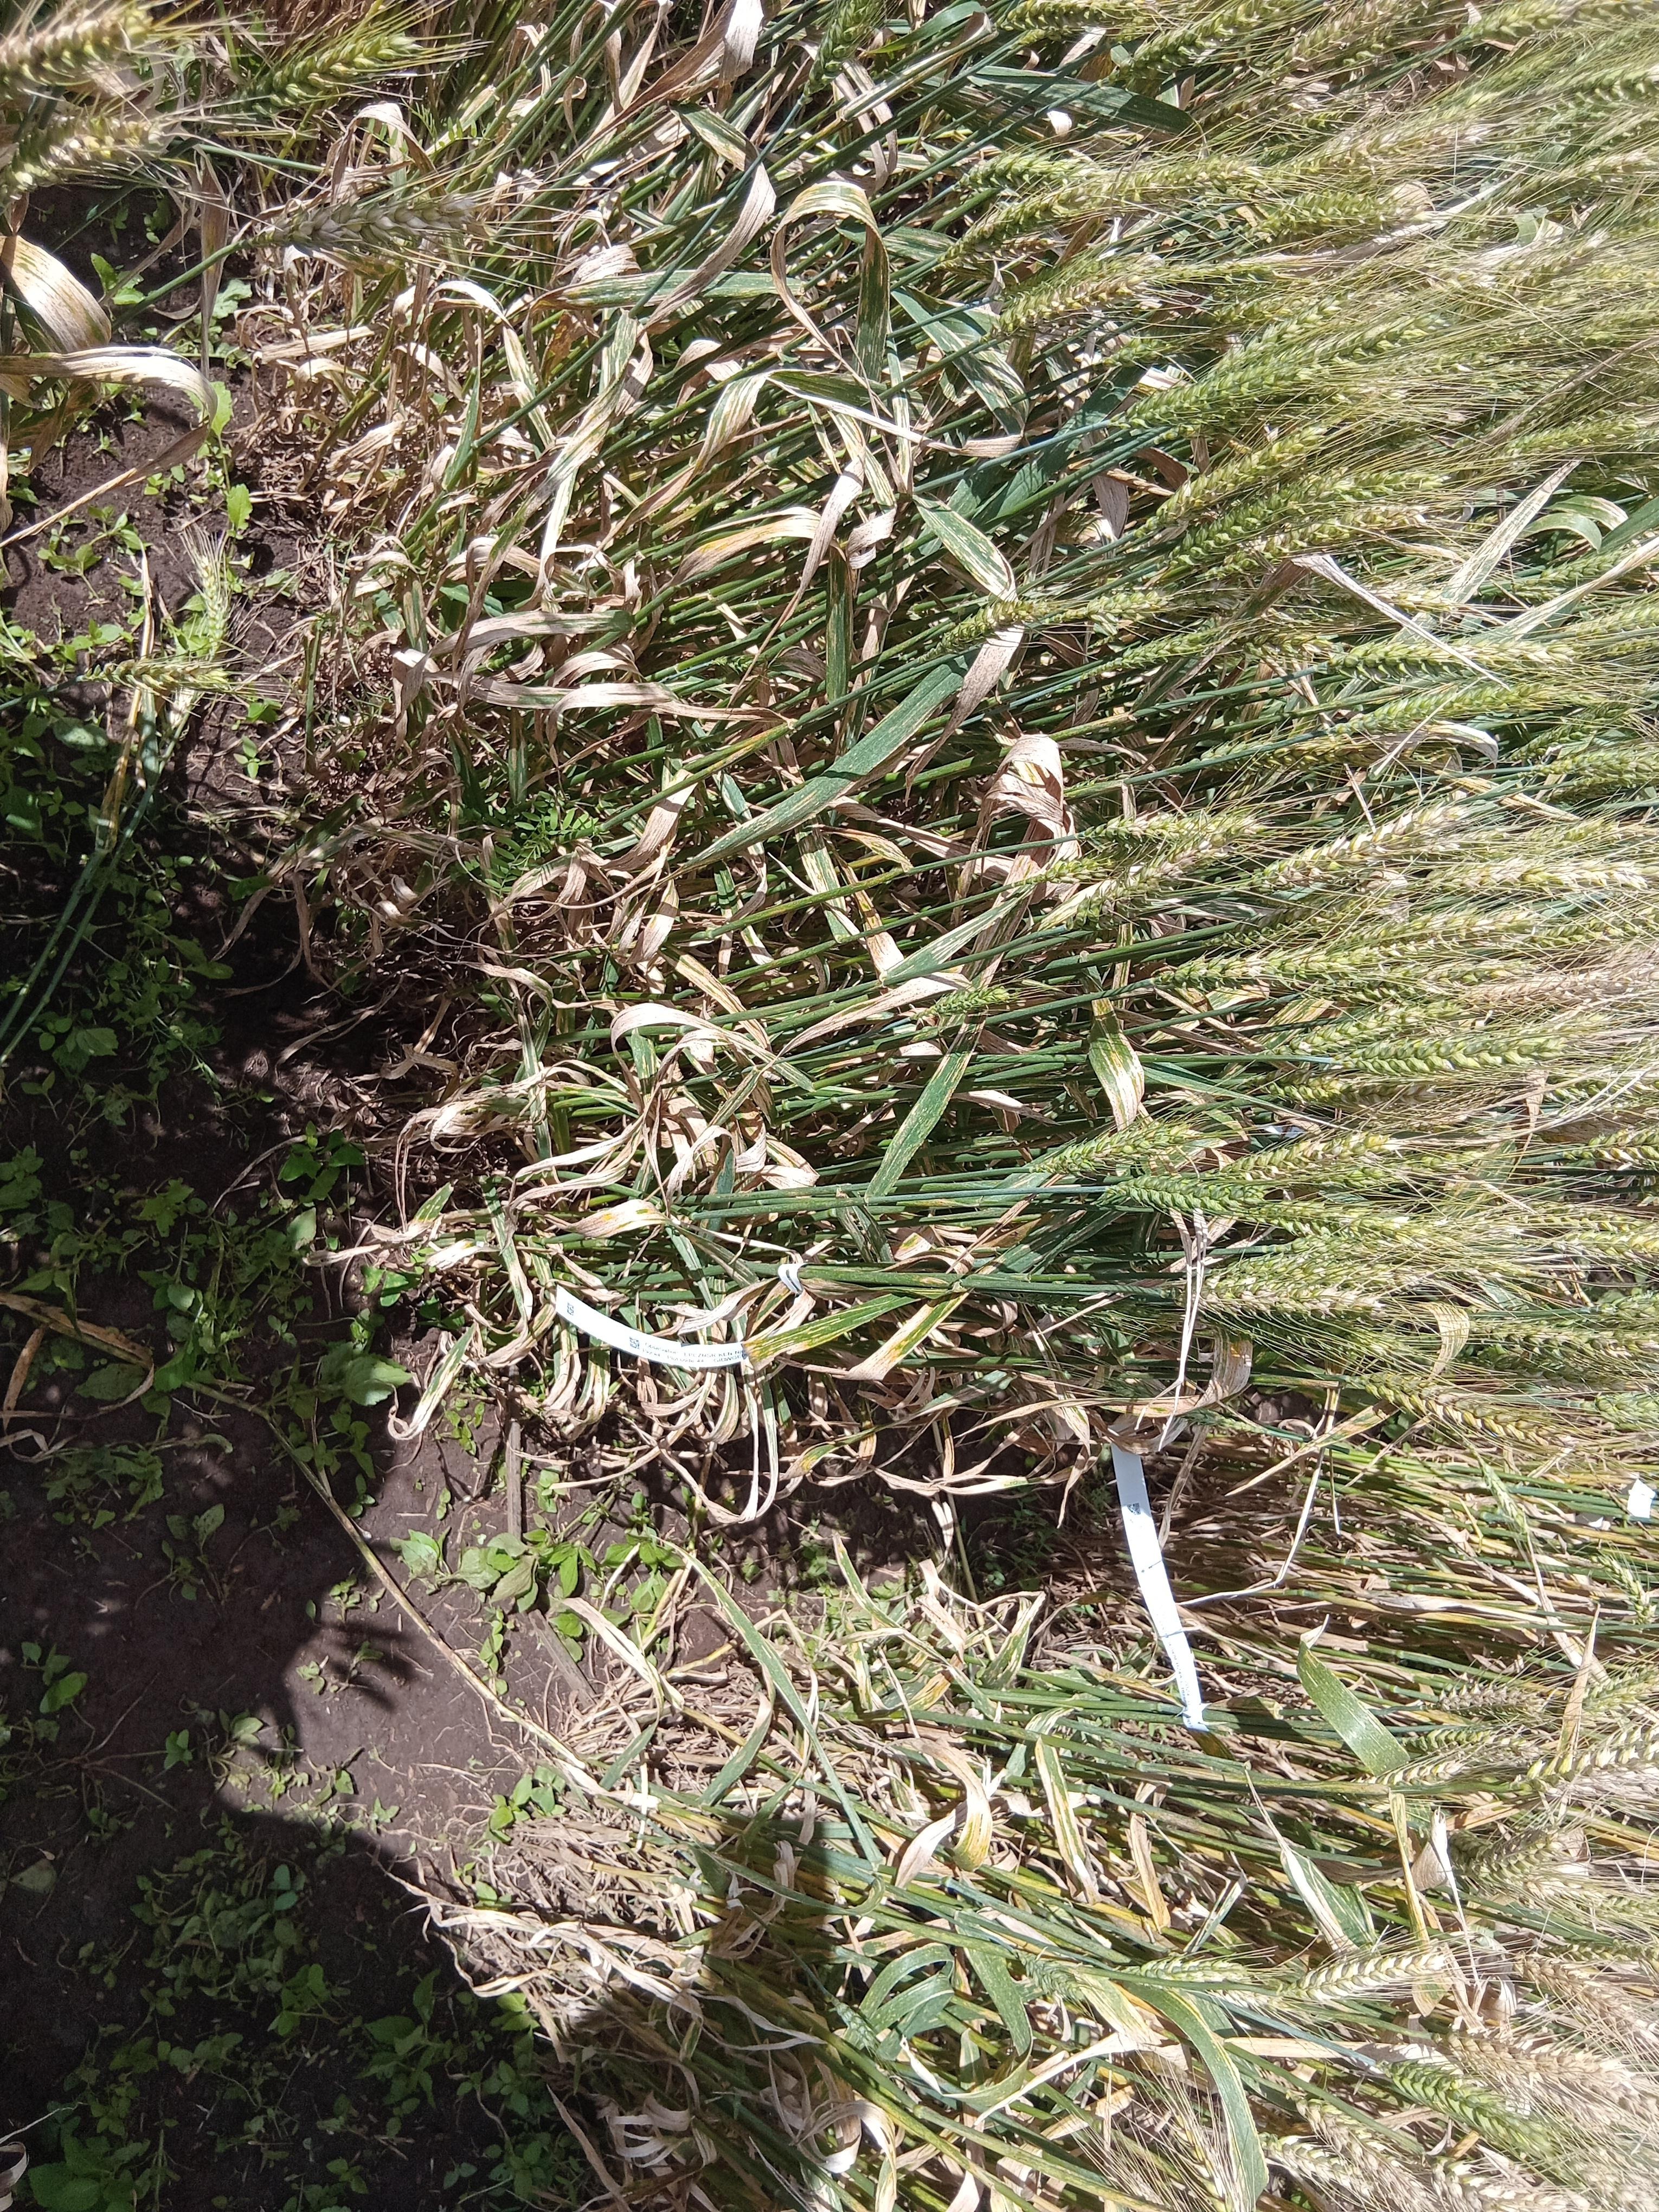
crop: wheat
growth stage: maturity
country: Kenya
